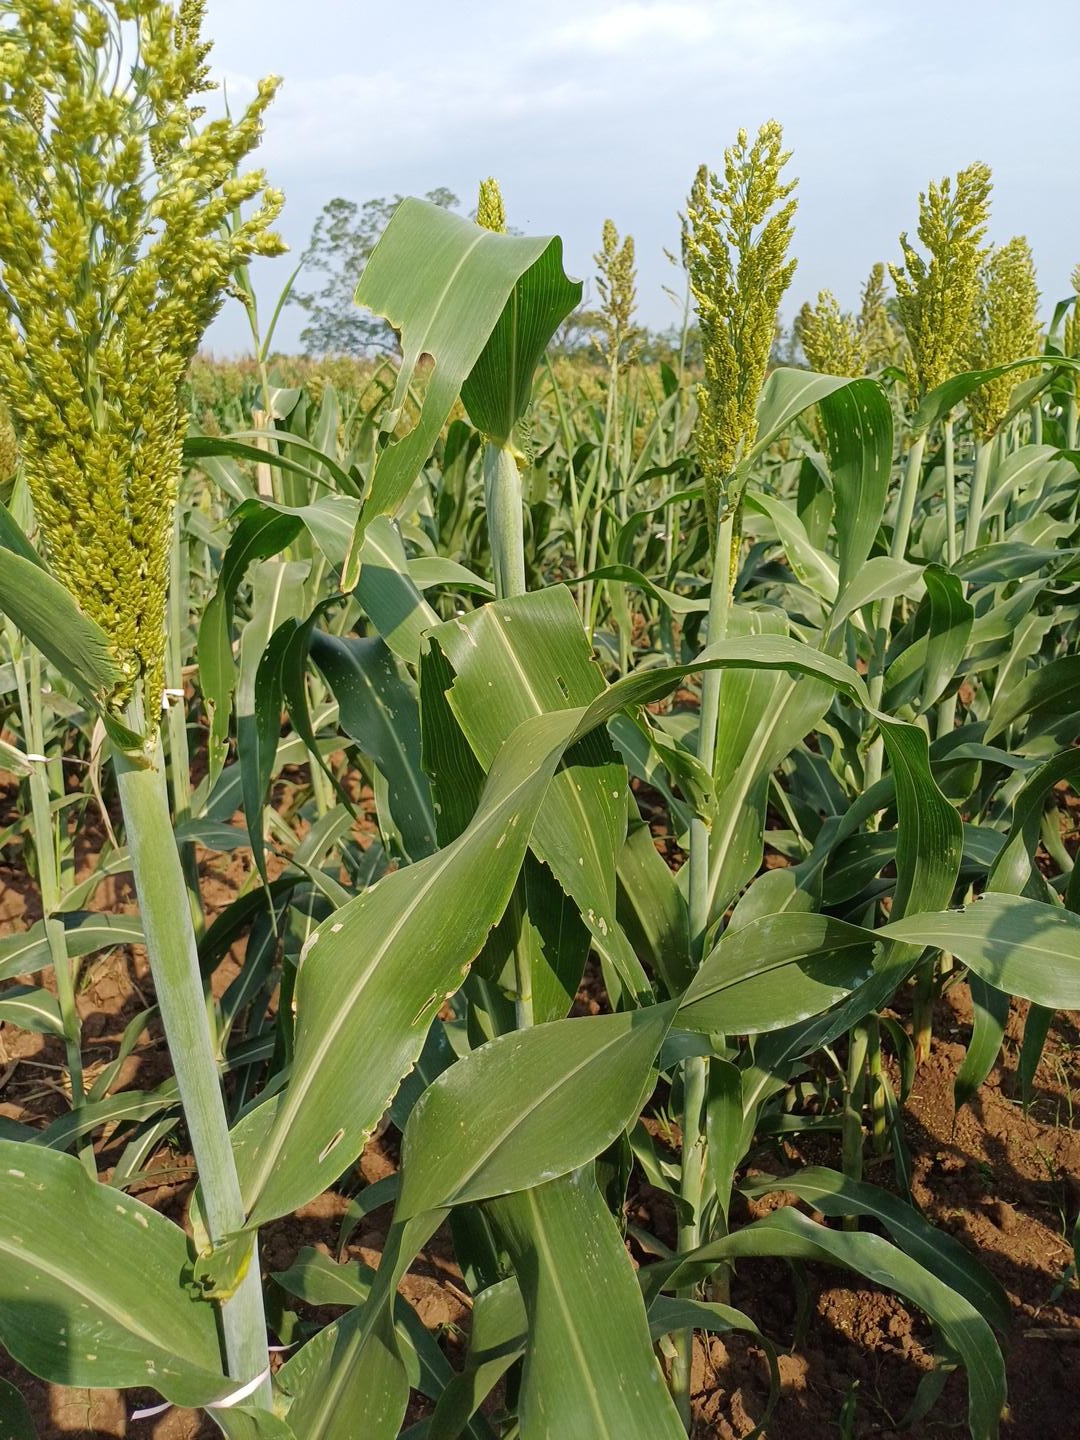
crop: sorghum
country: Kenya
